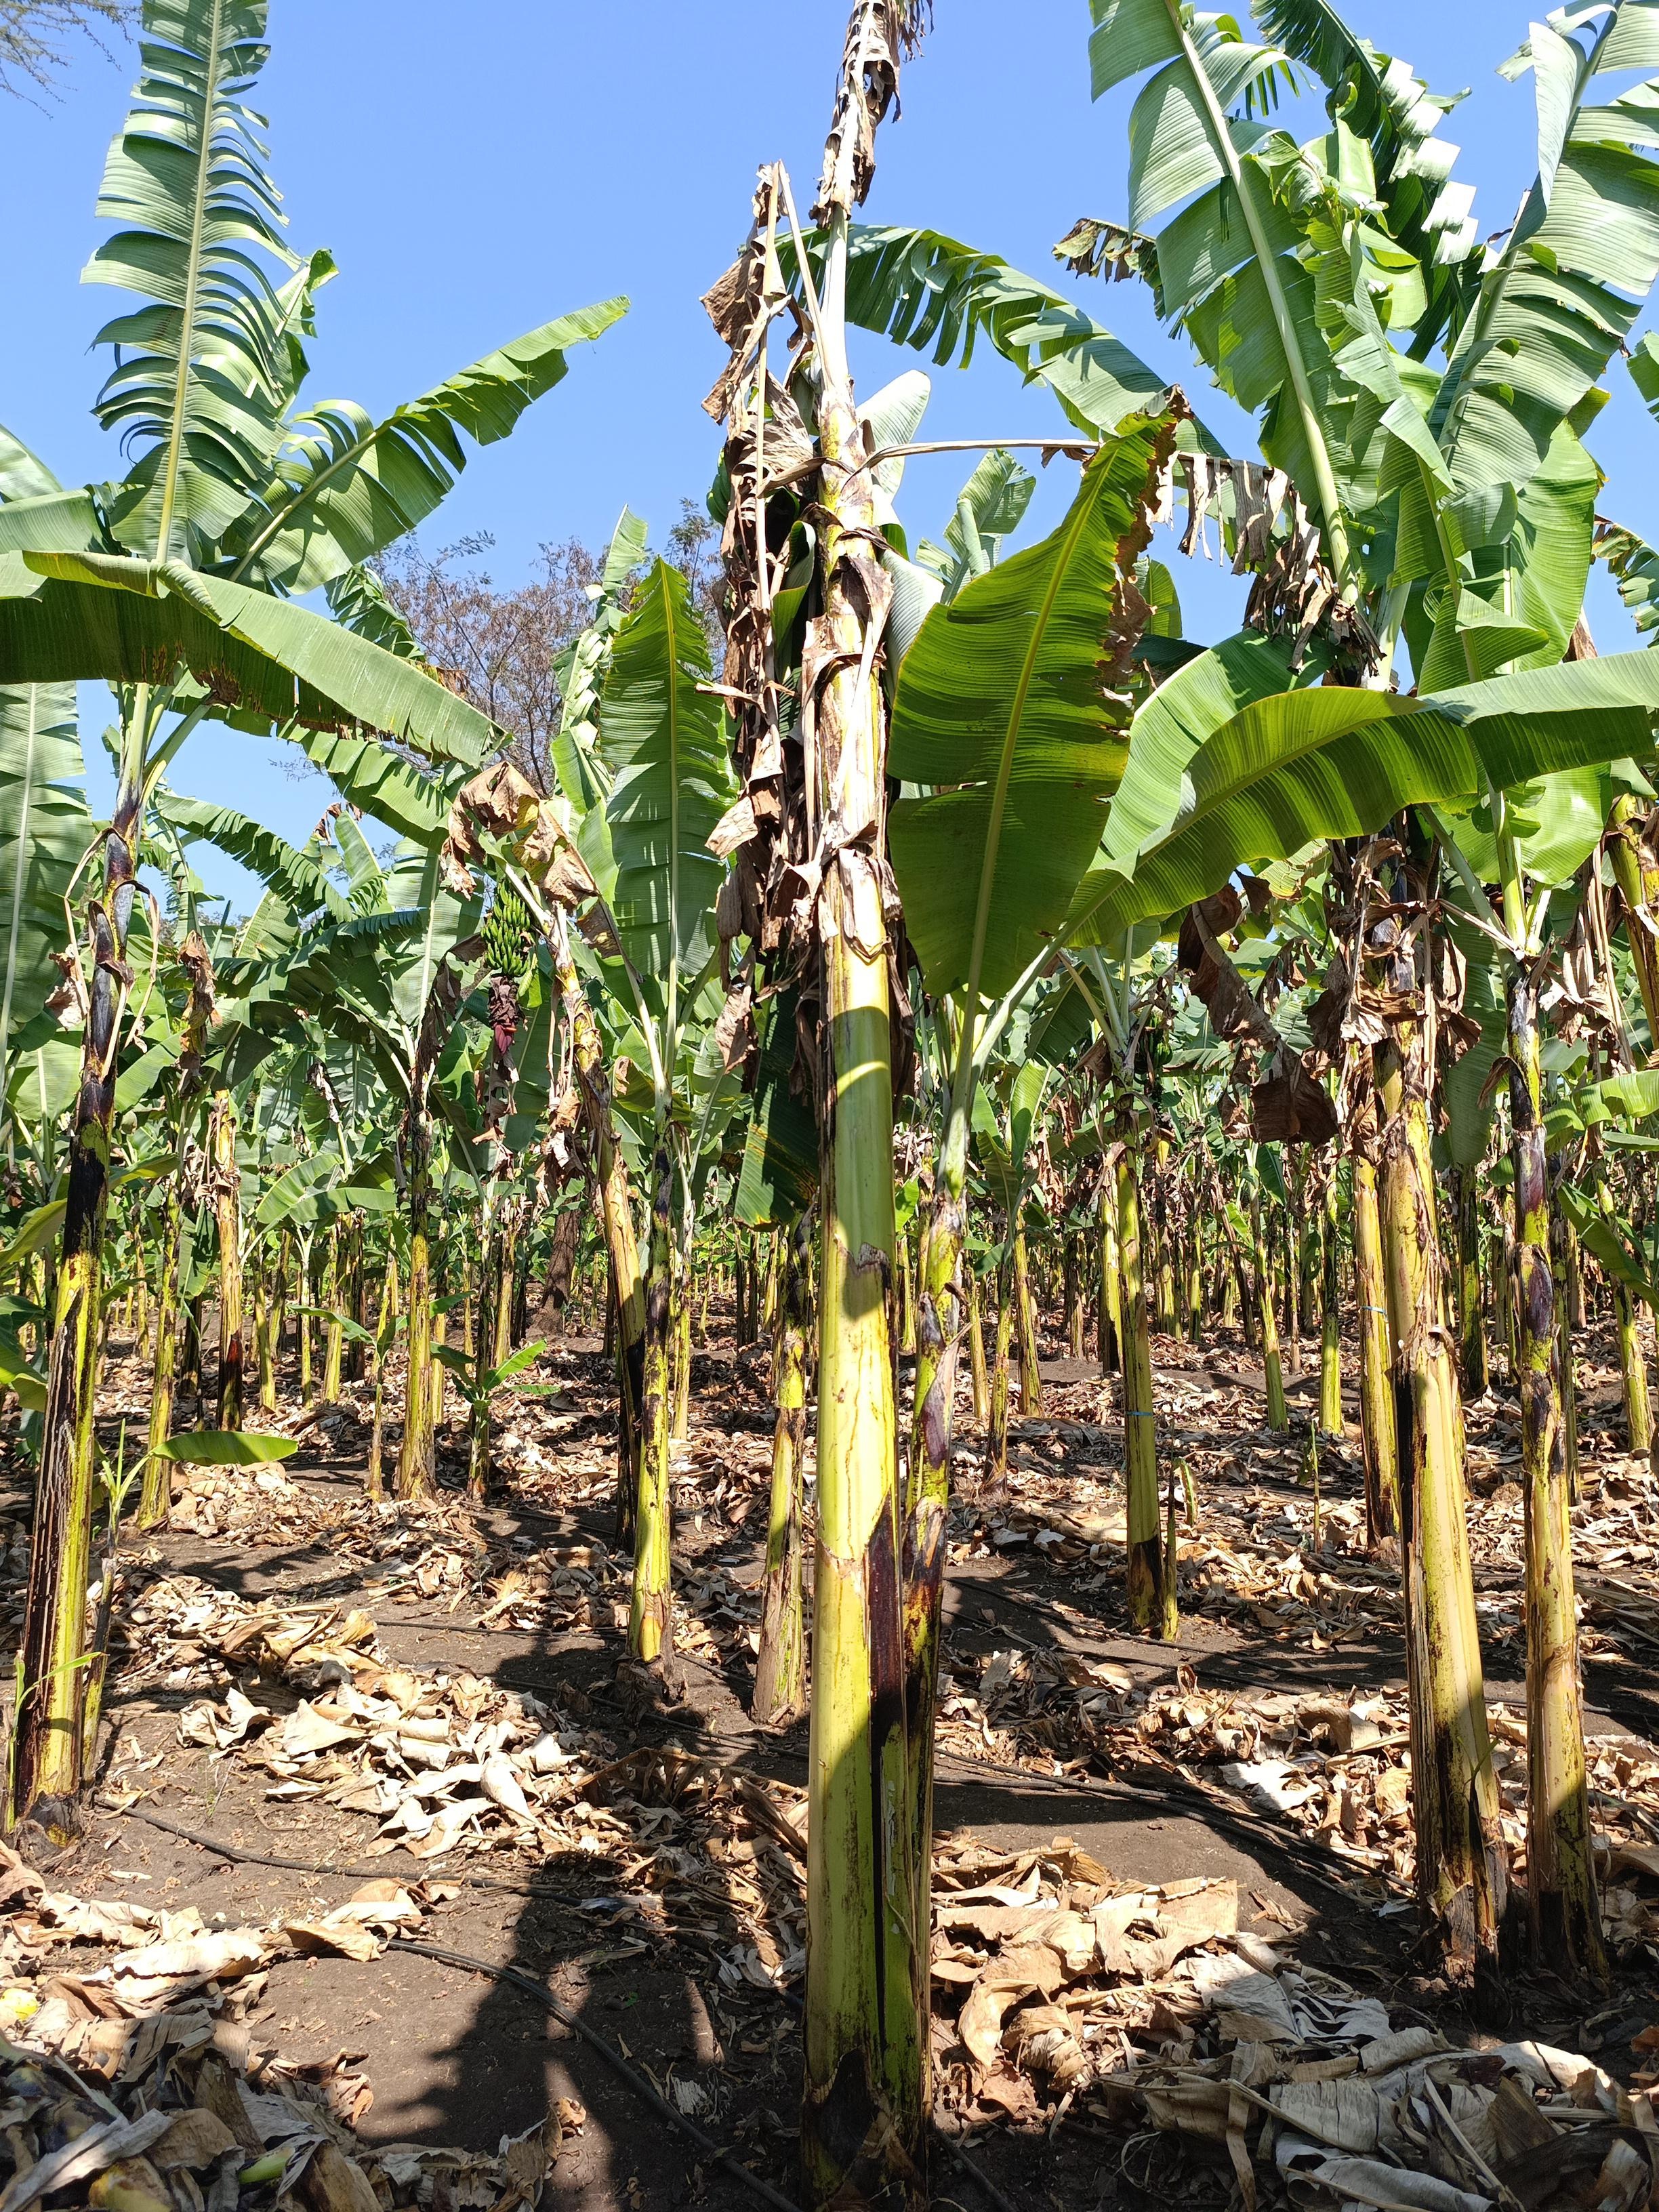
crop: banana
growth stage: development fruit
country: Tanzania
